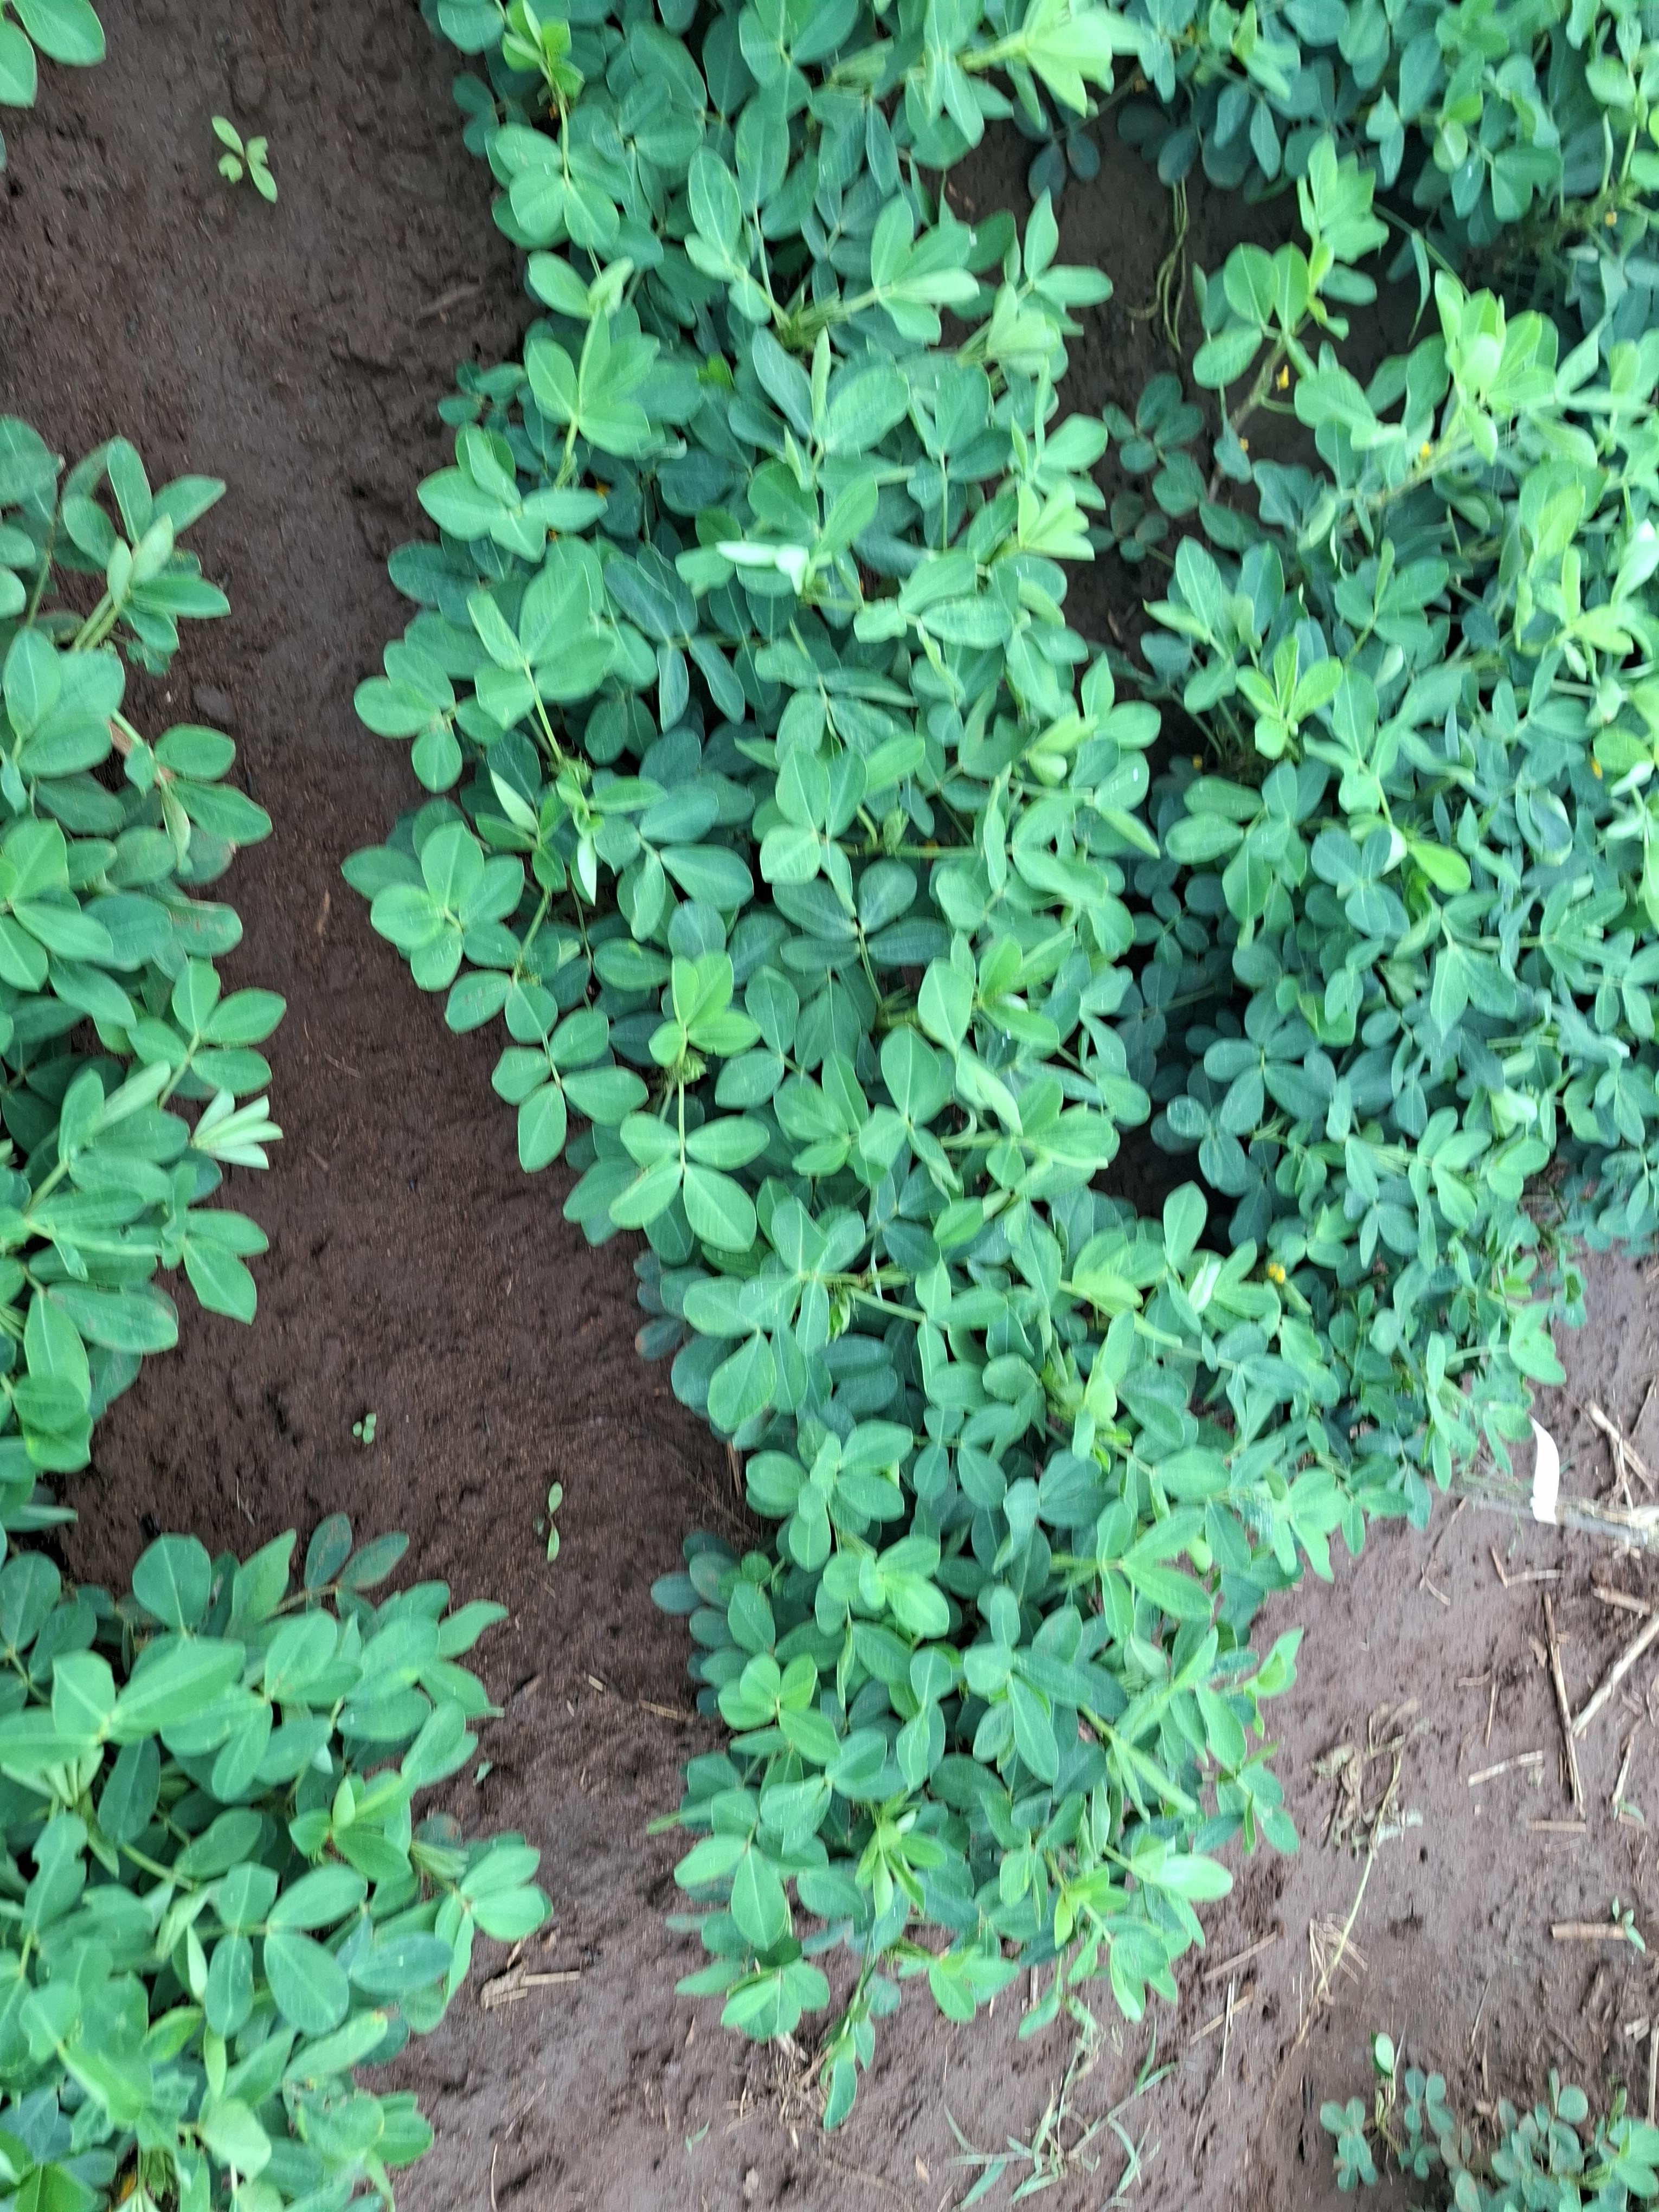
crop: groundnut
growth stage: flowering
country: Kenya
